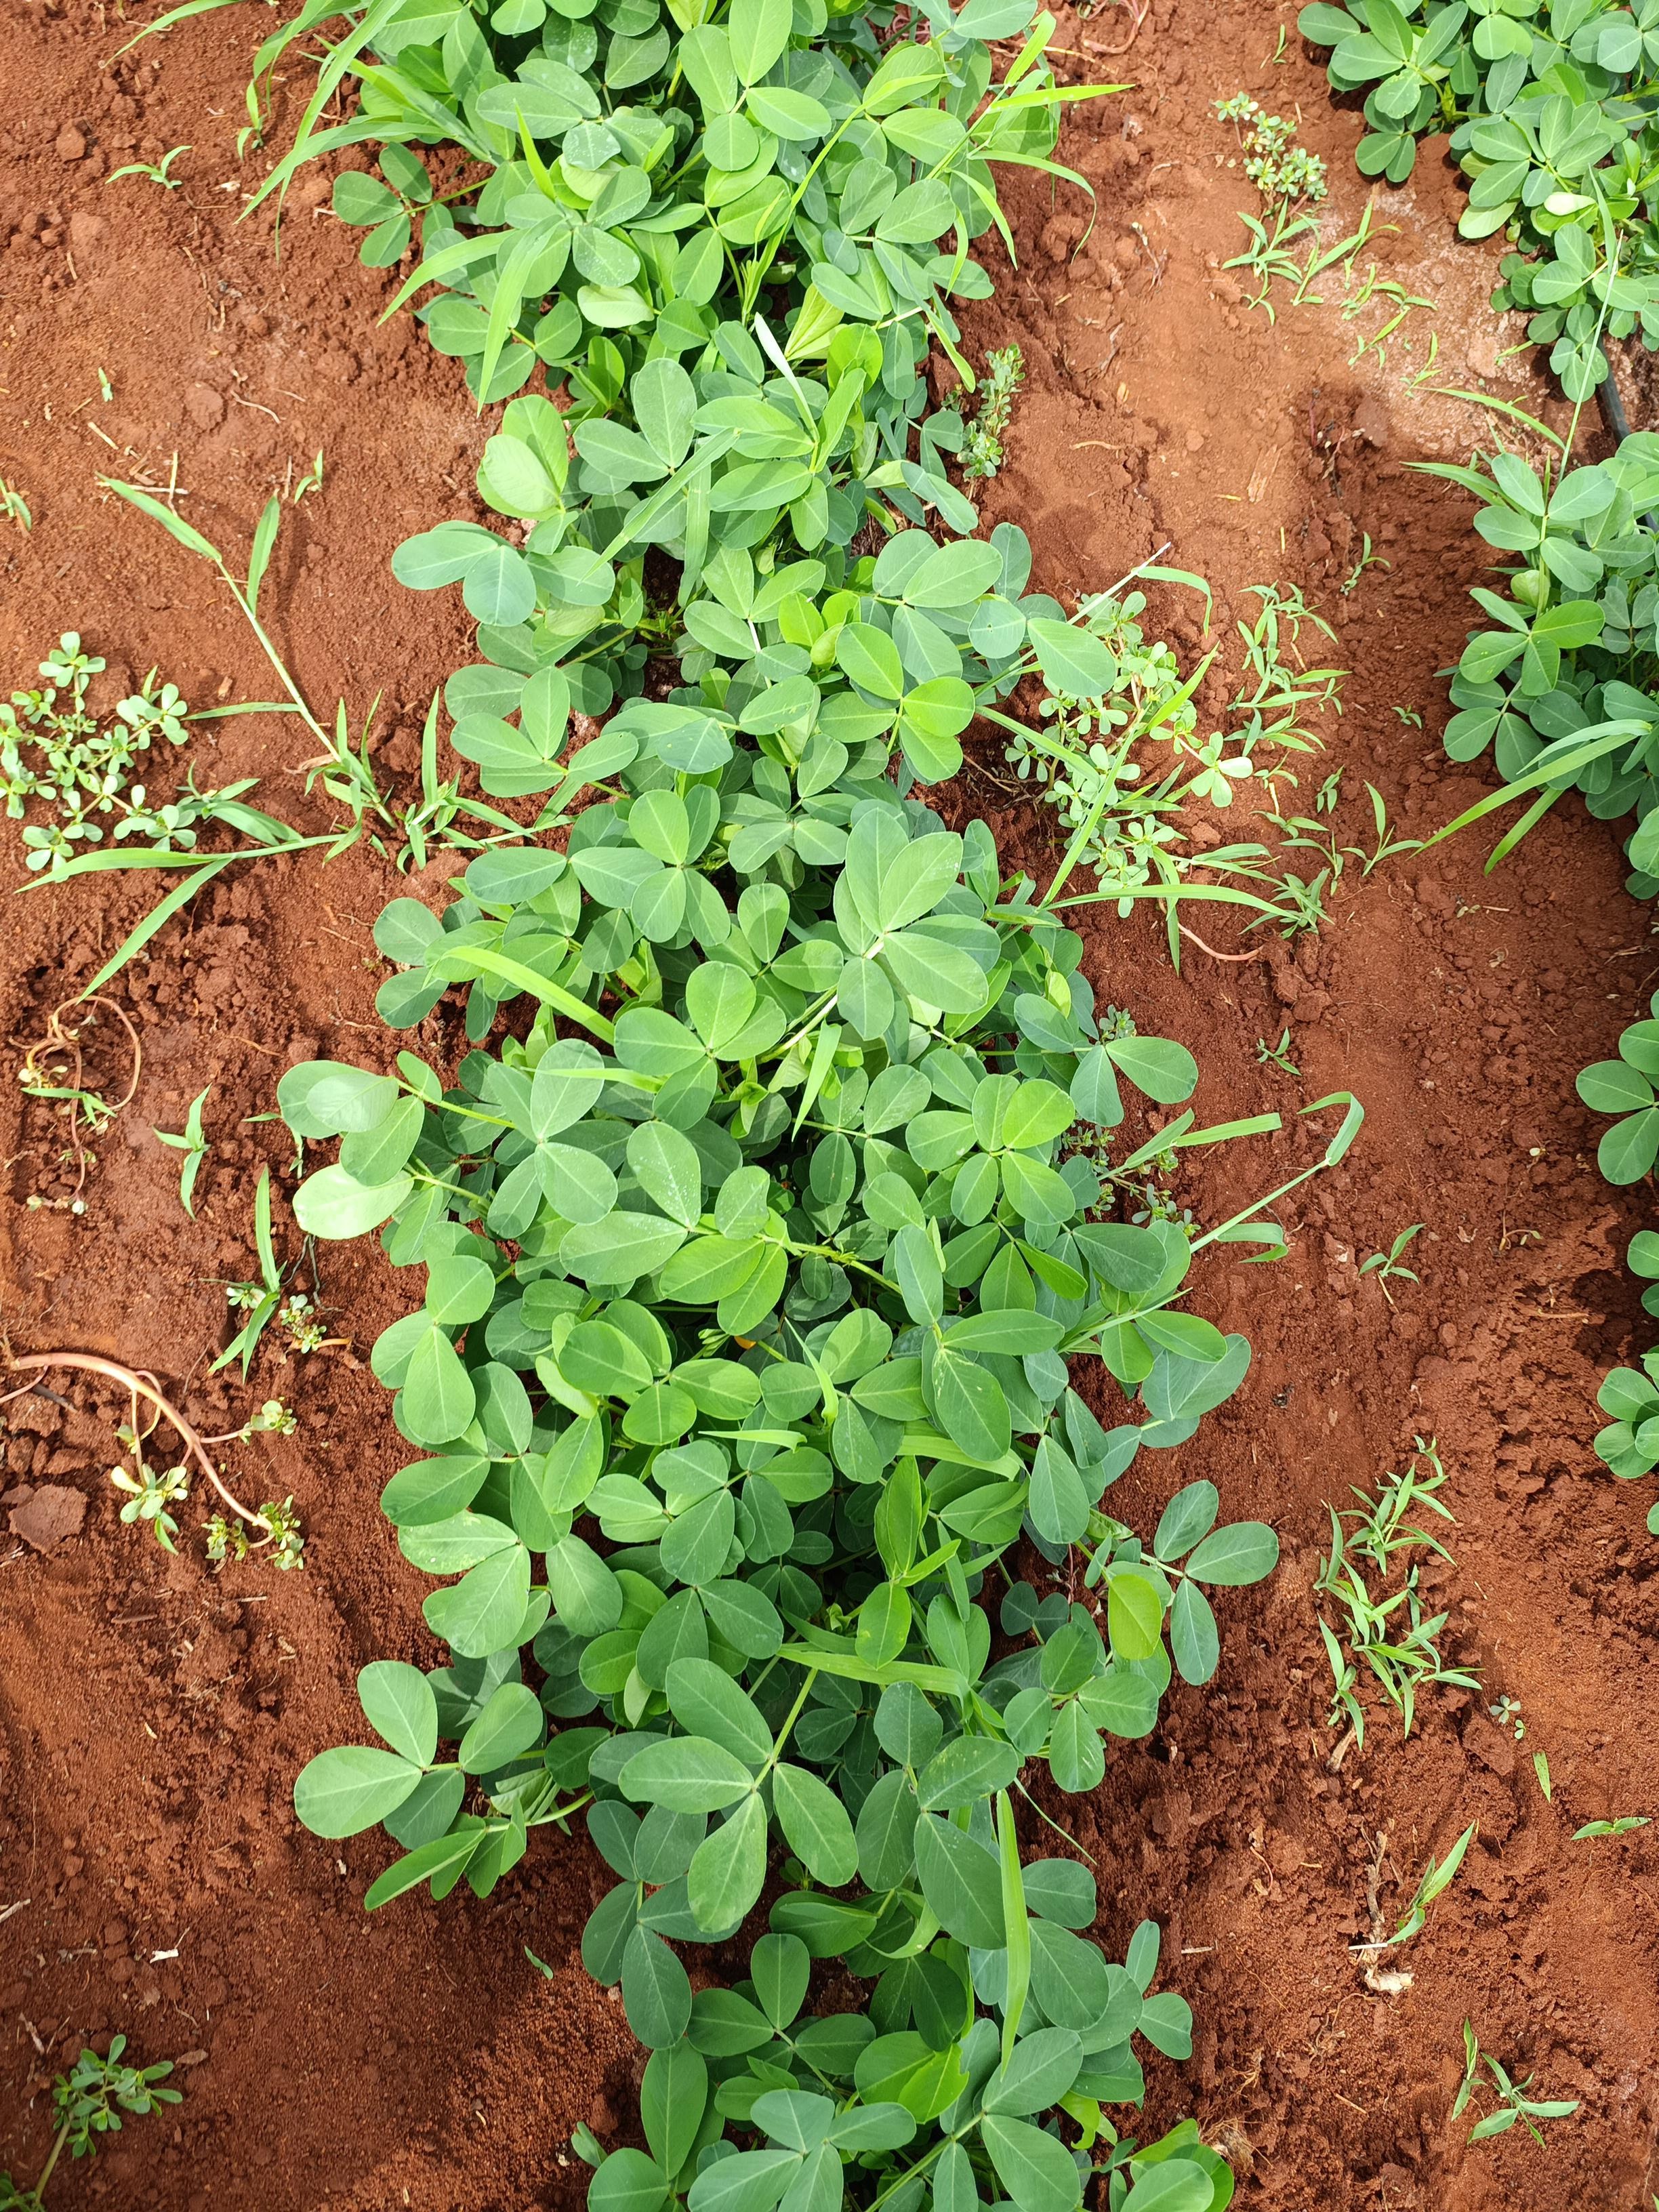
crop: groundnut
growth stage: flowering
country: Kenya
